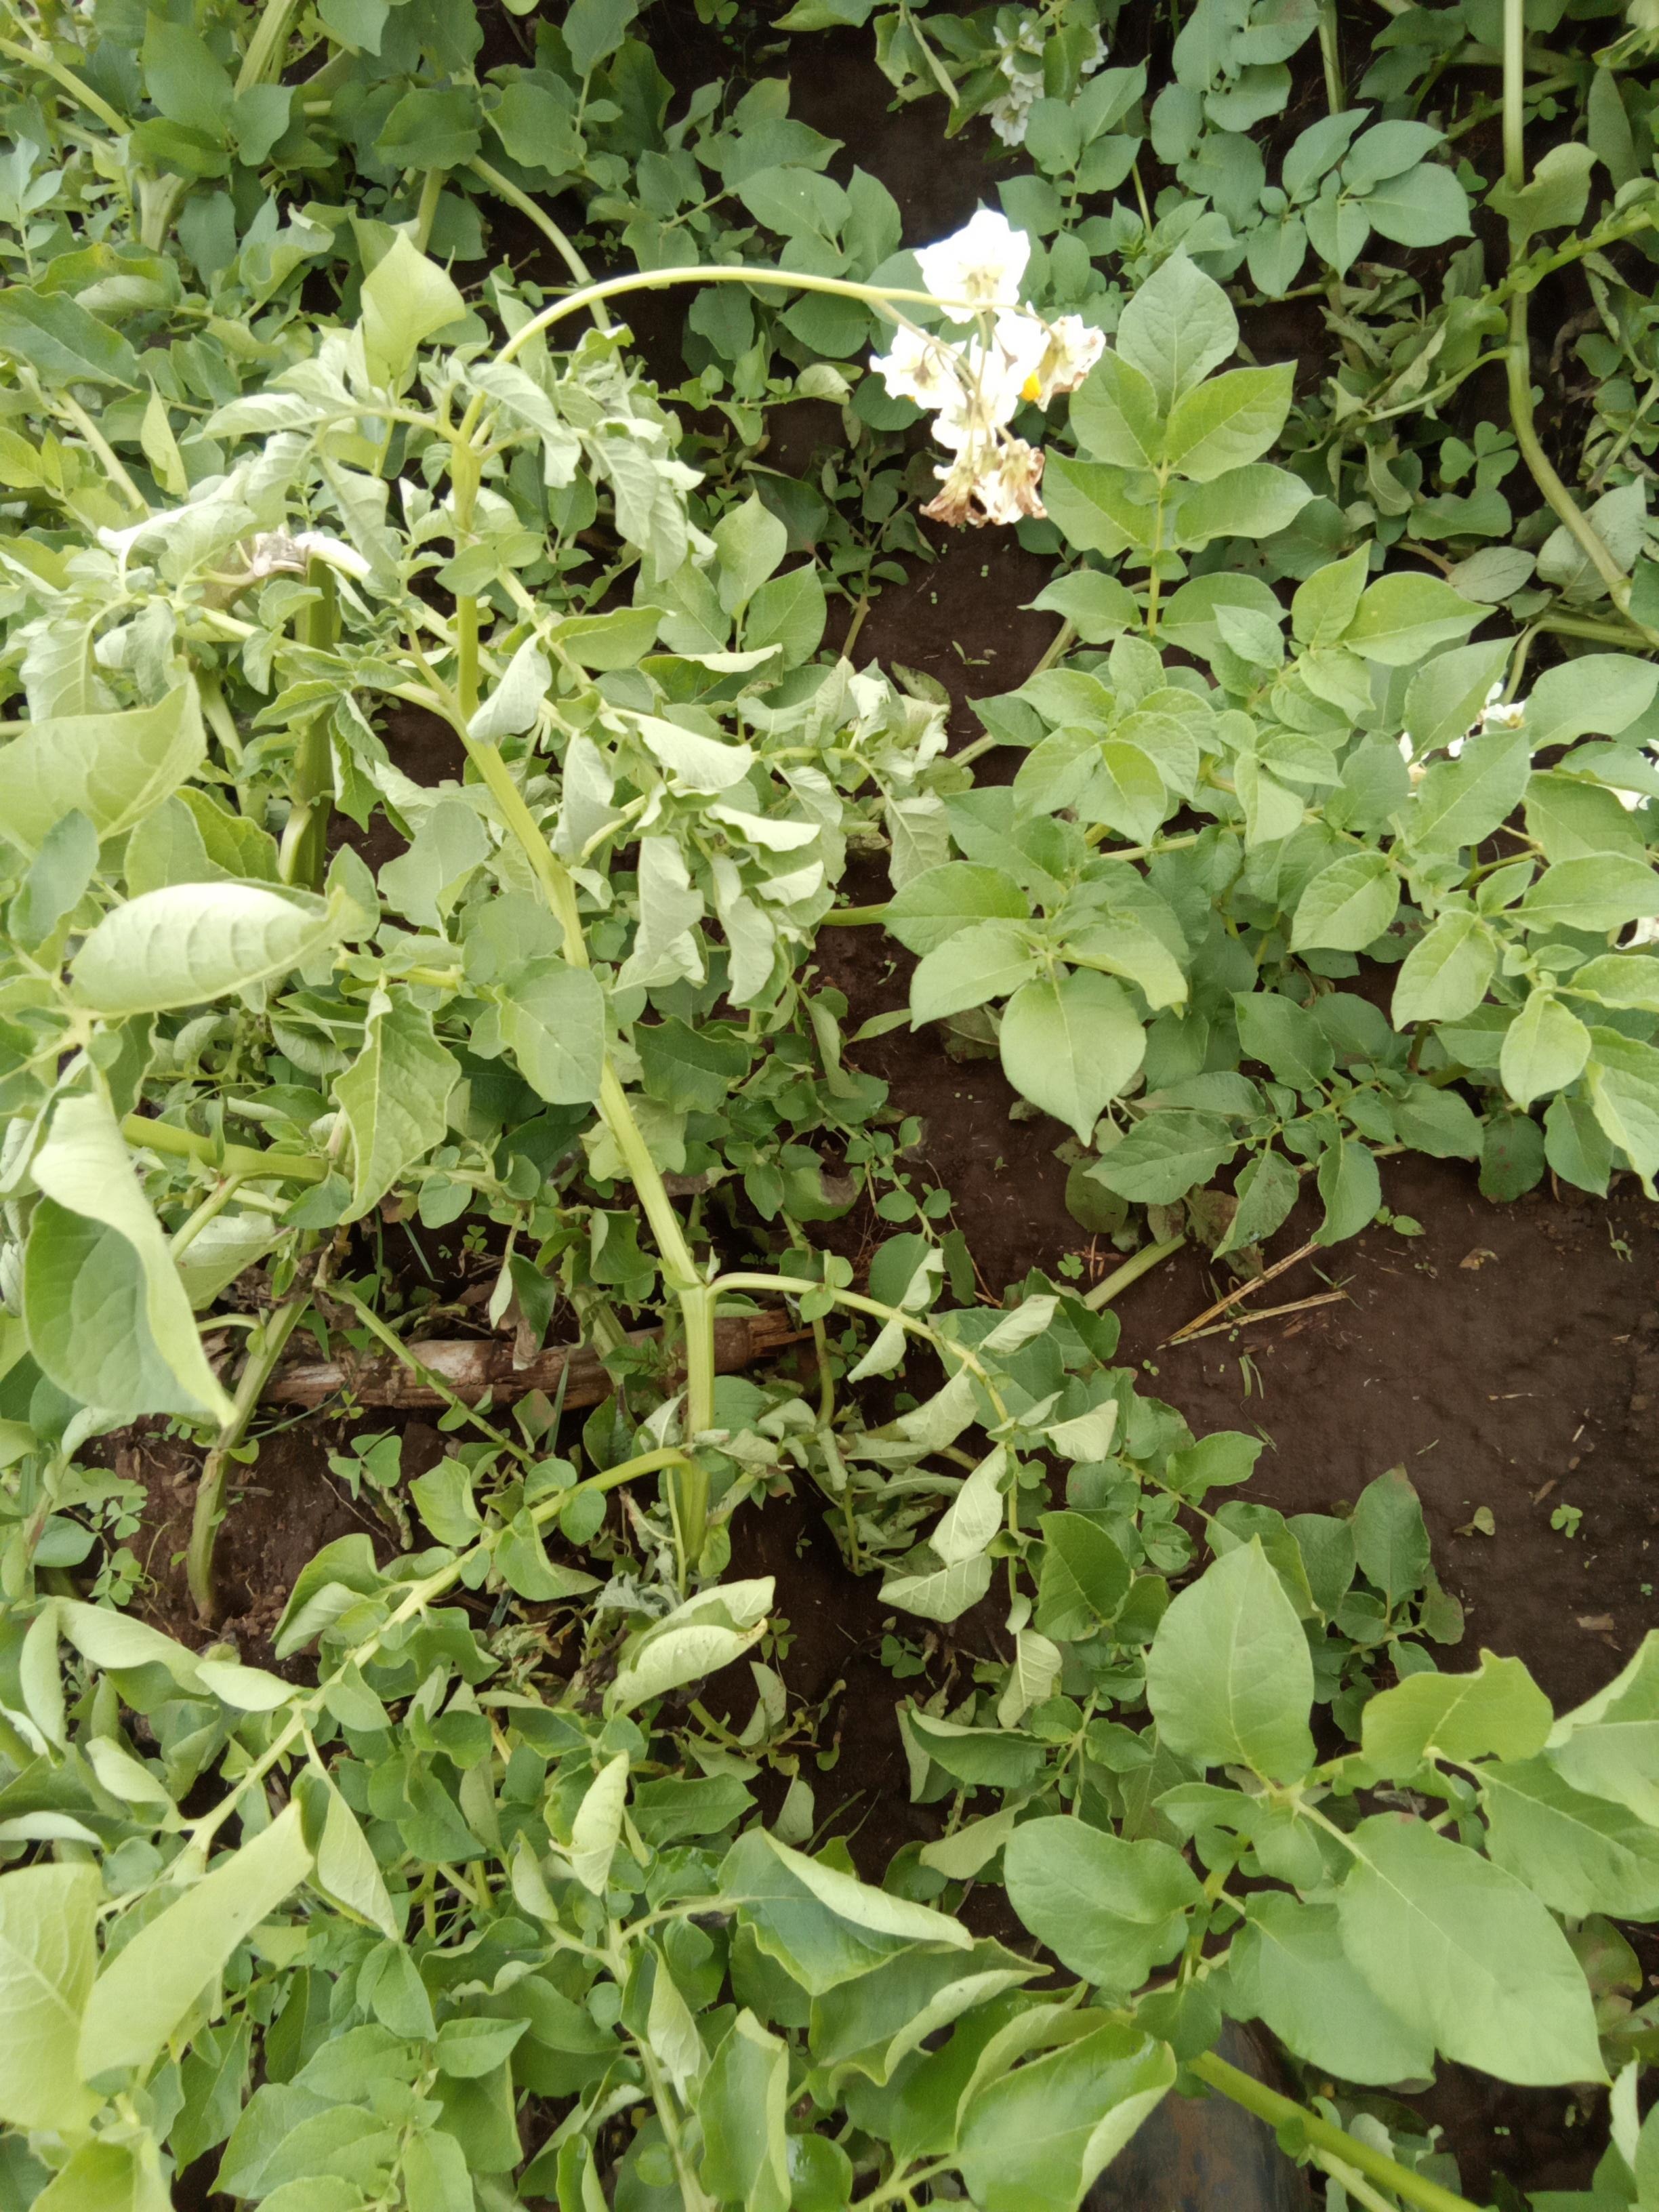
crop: potato
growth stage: flowering
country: Kenya
